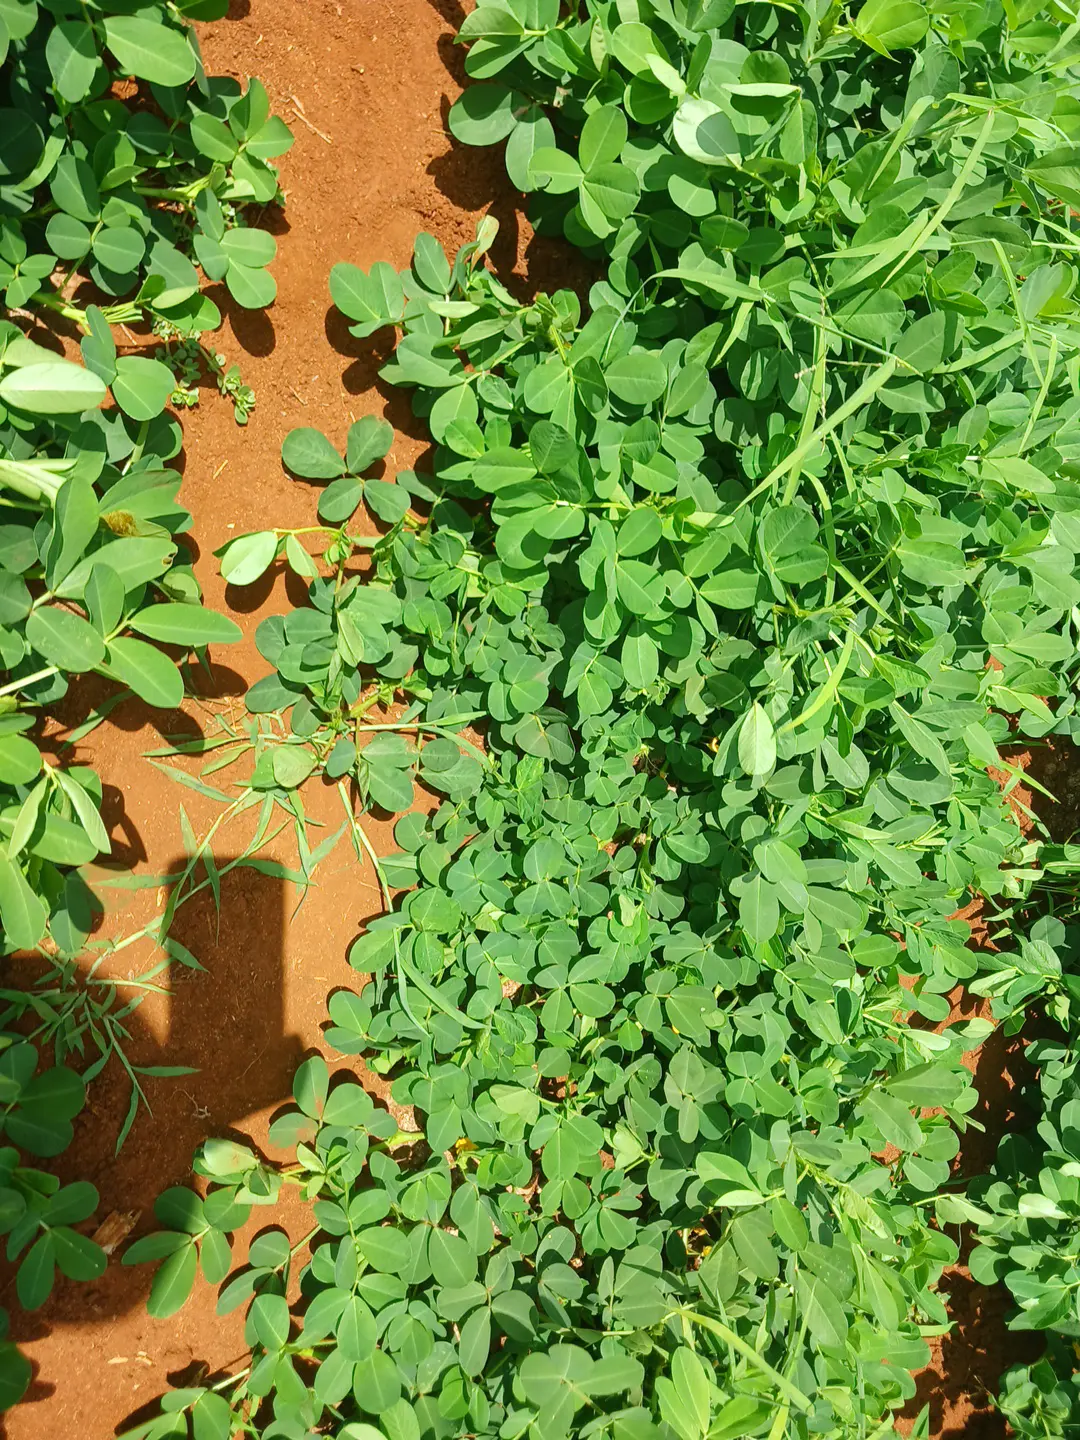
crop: groundnut
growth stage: flowering
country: Kenya
